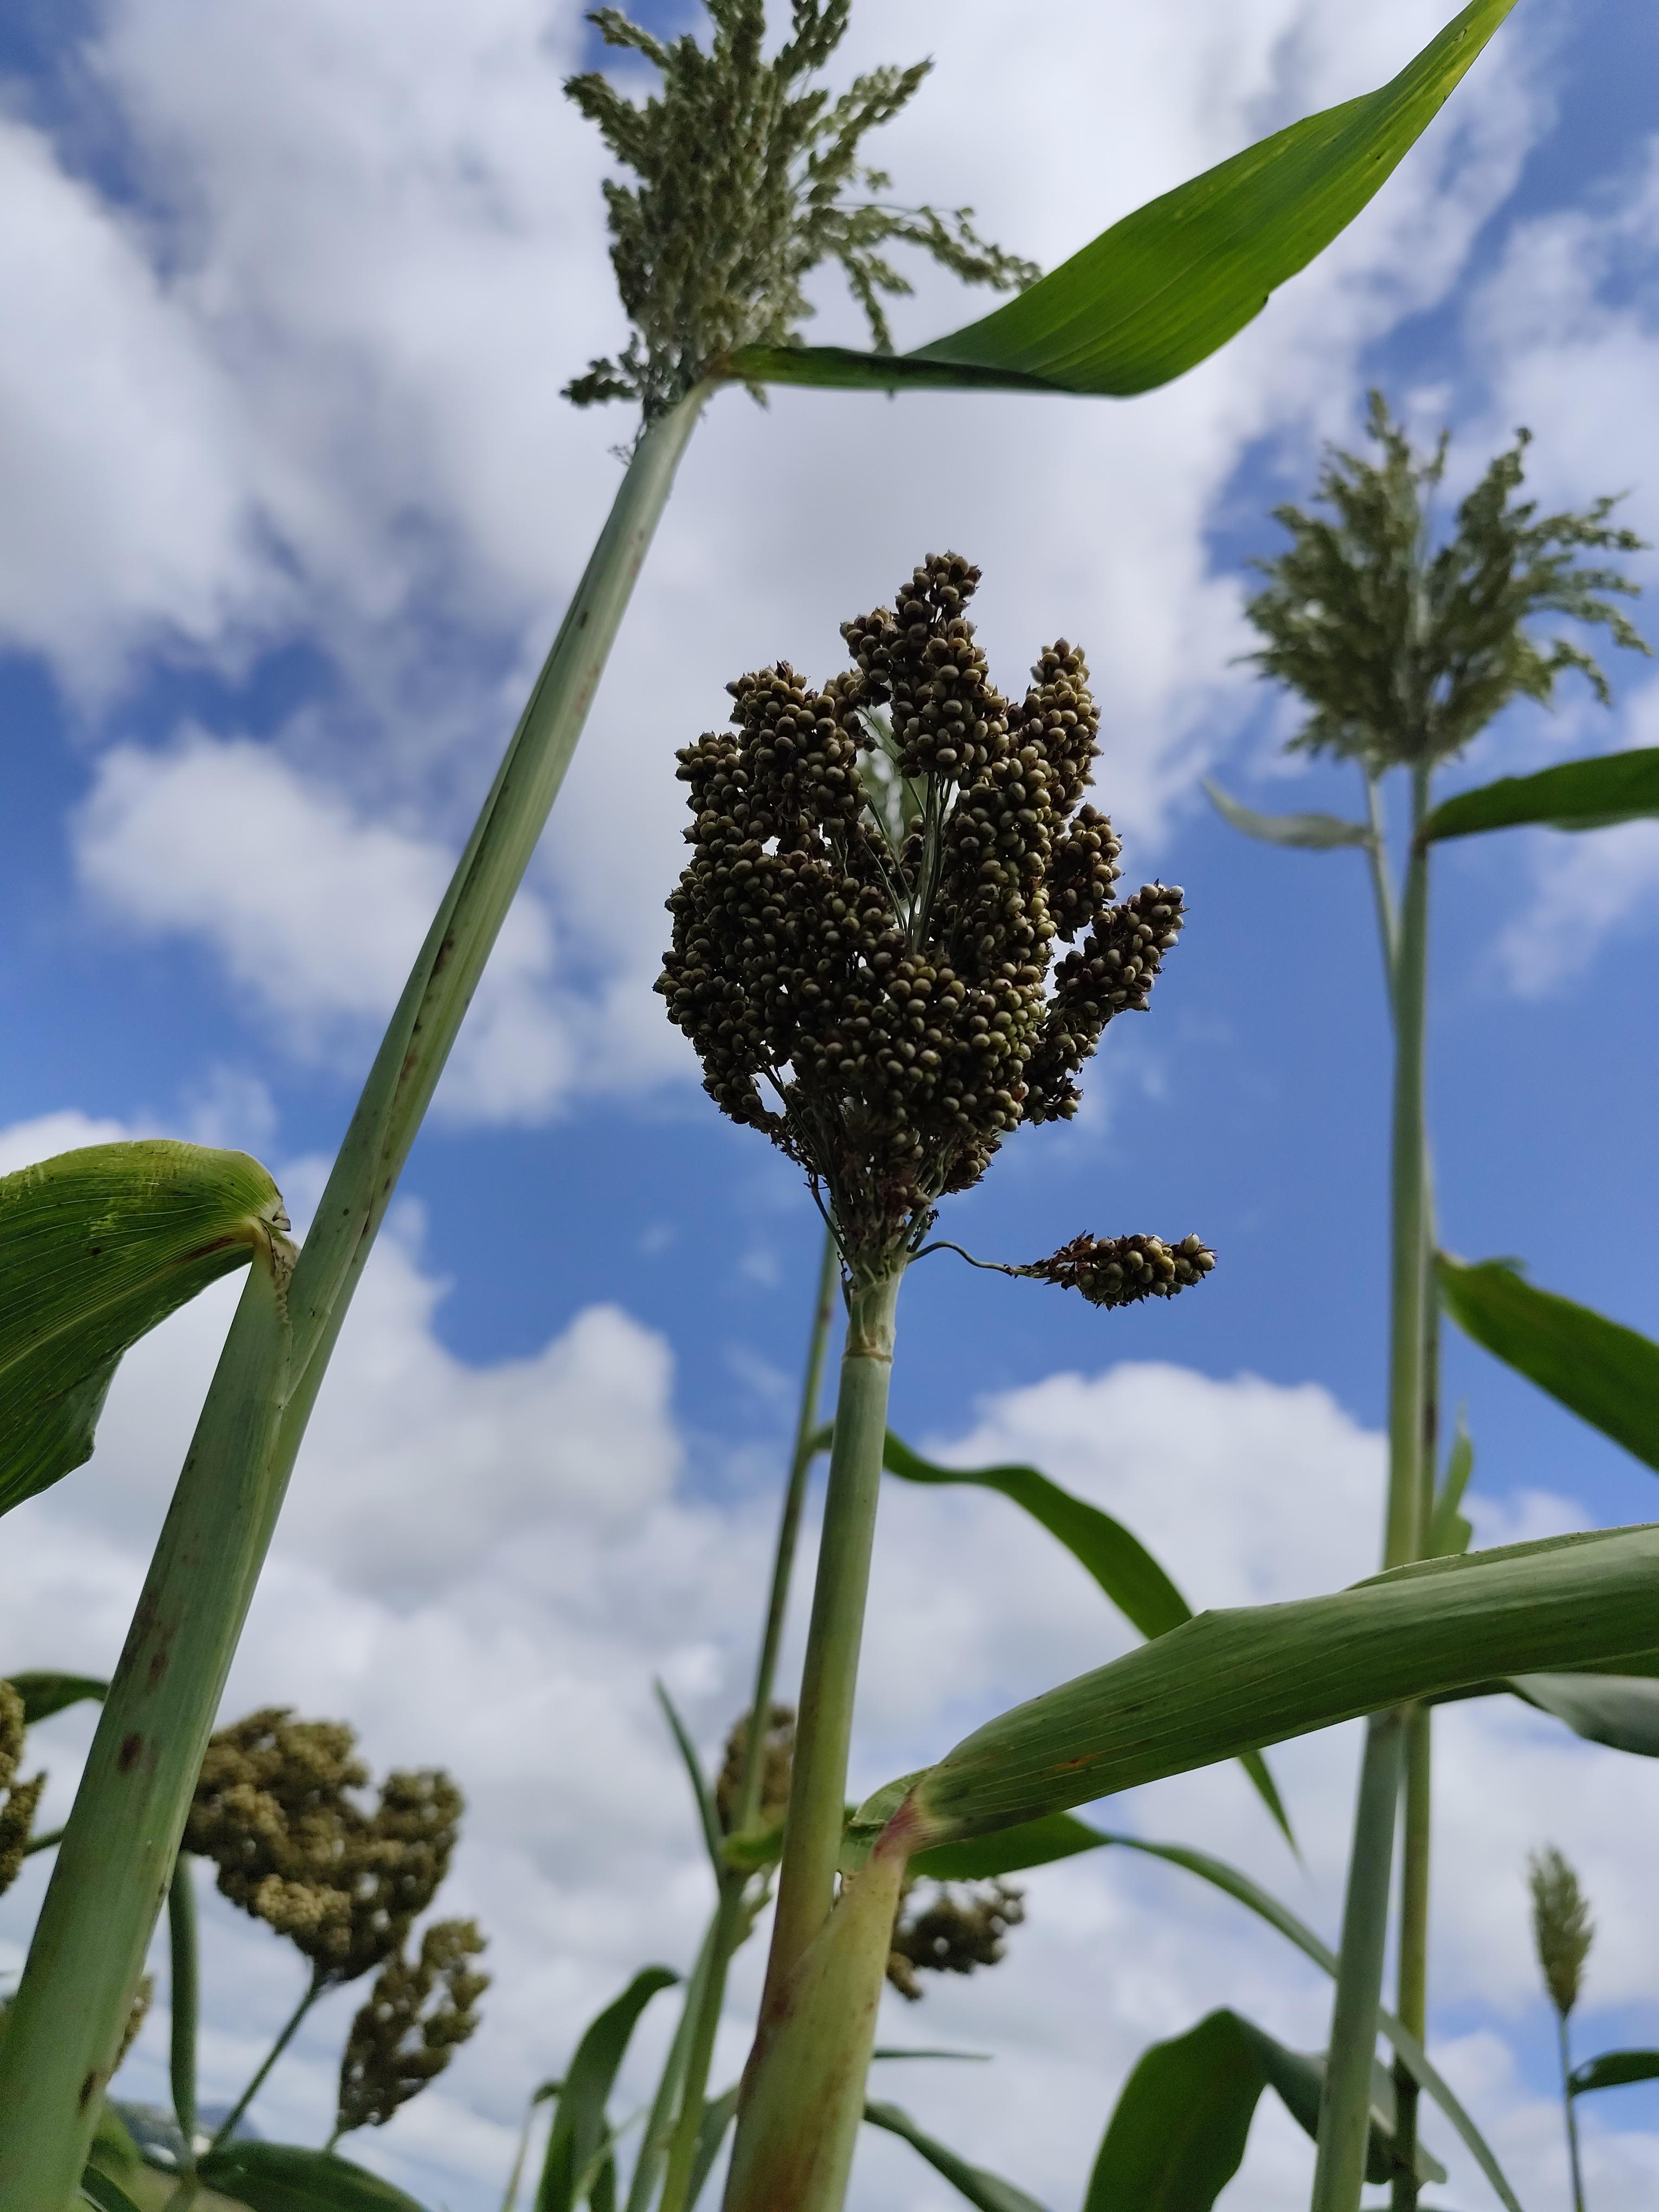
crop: sorghum
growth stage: filling grain
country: Tanzania
